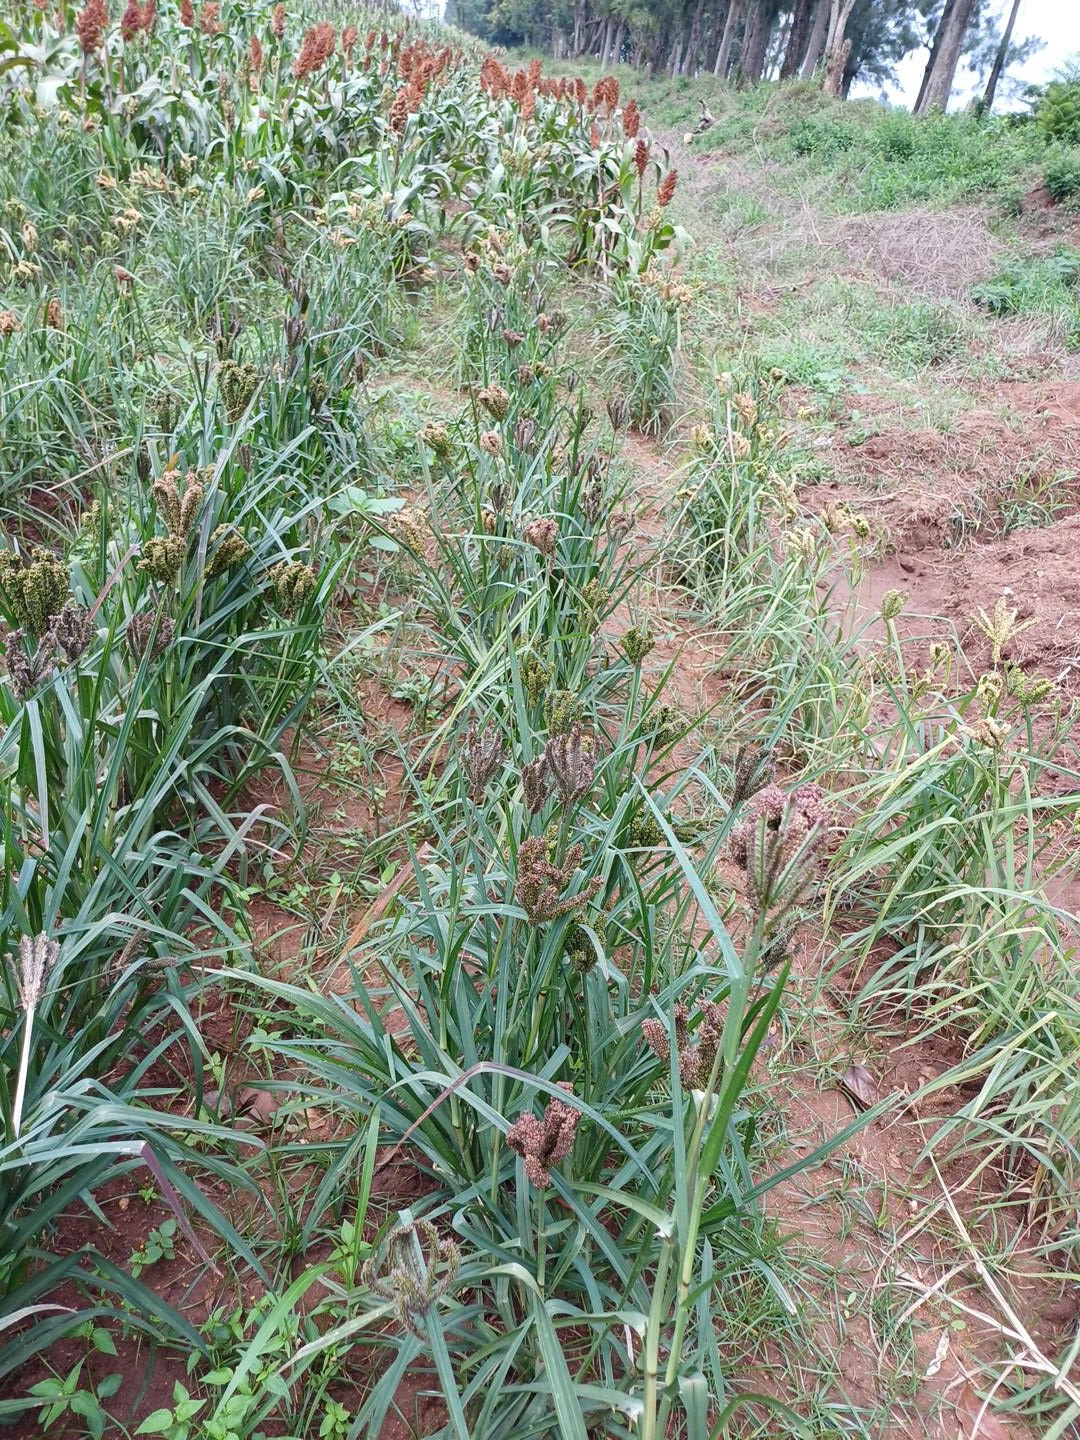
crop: finger millet
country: Kenya
